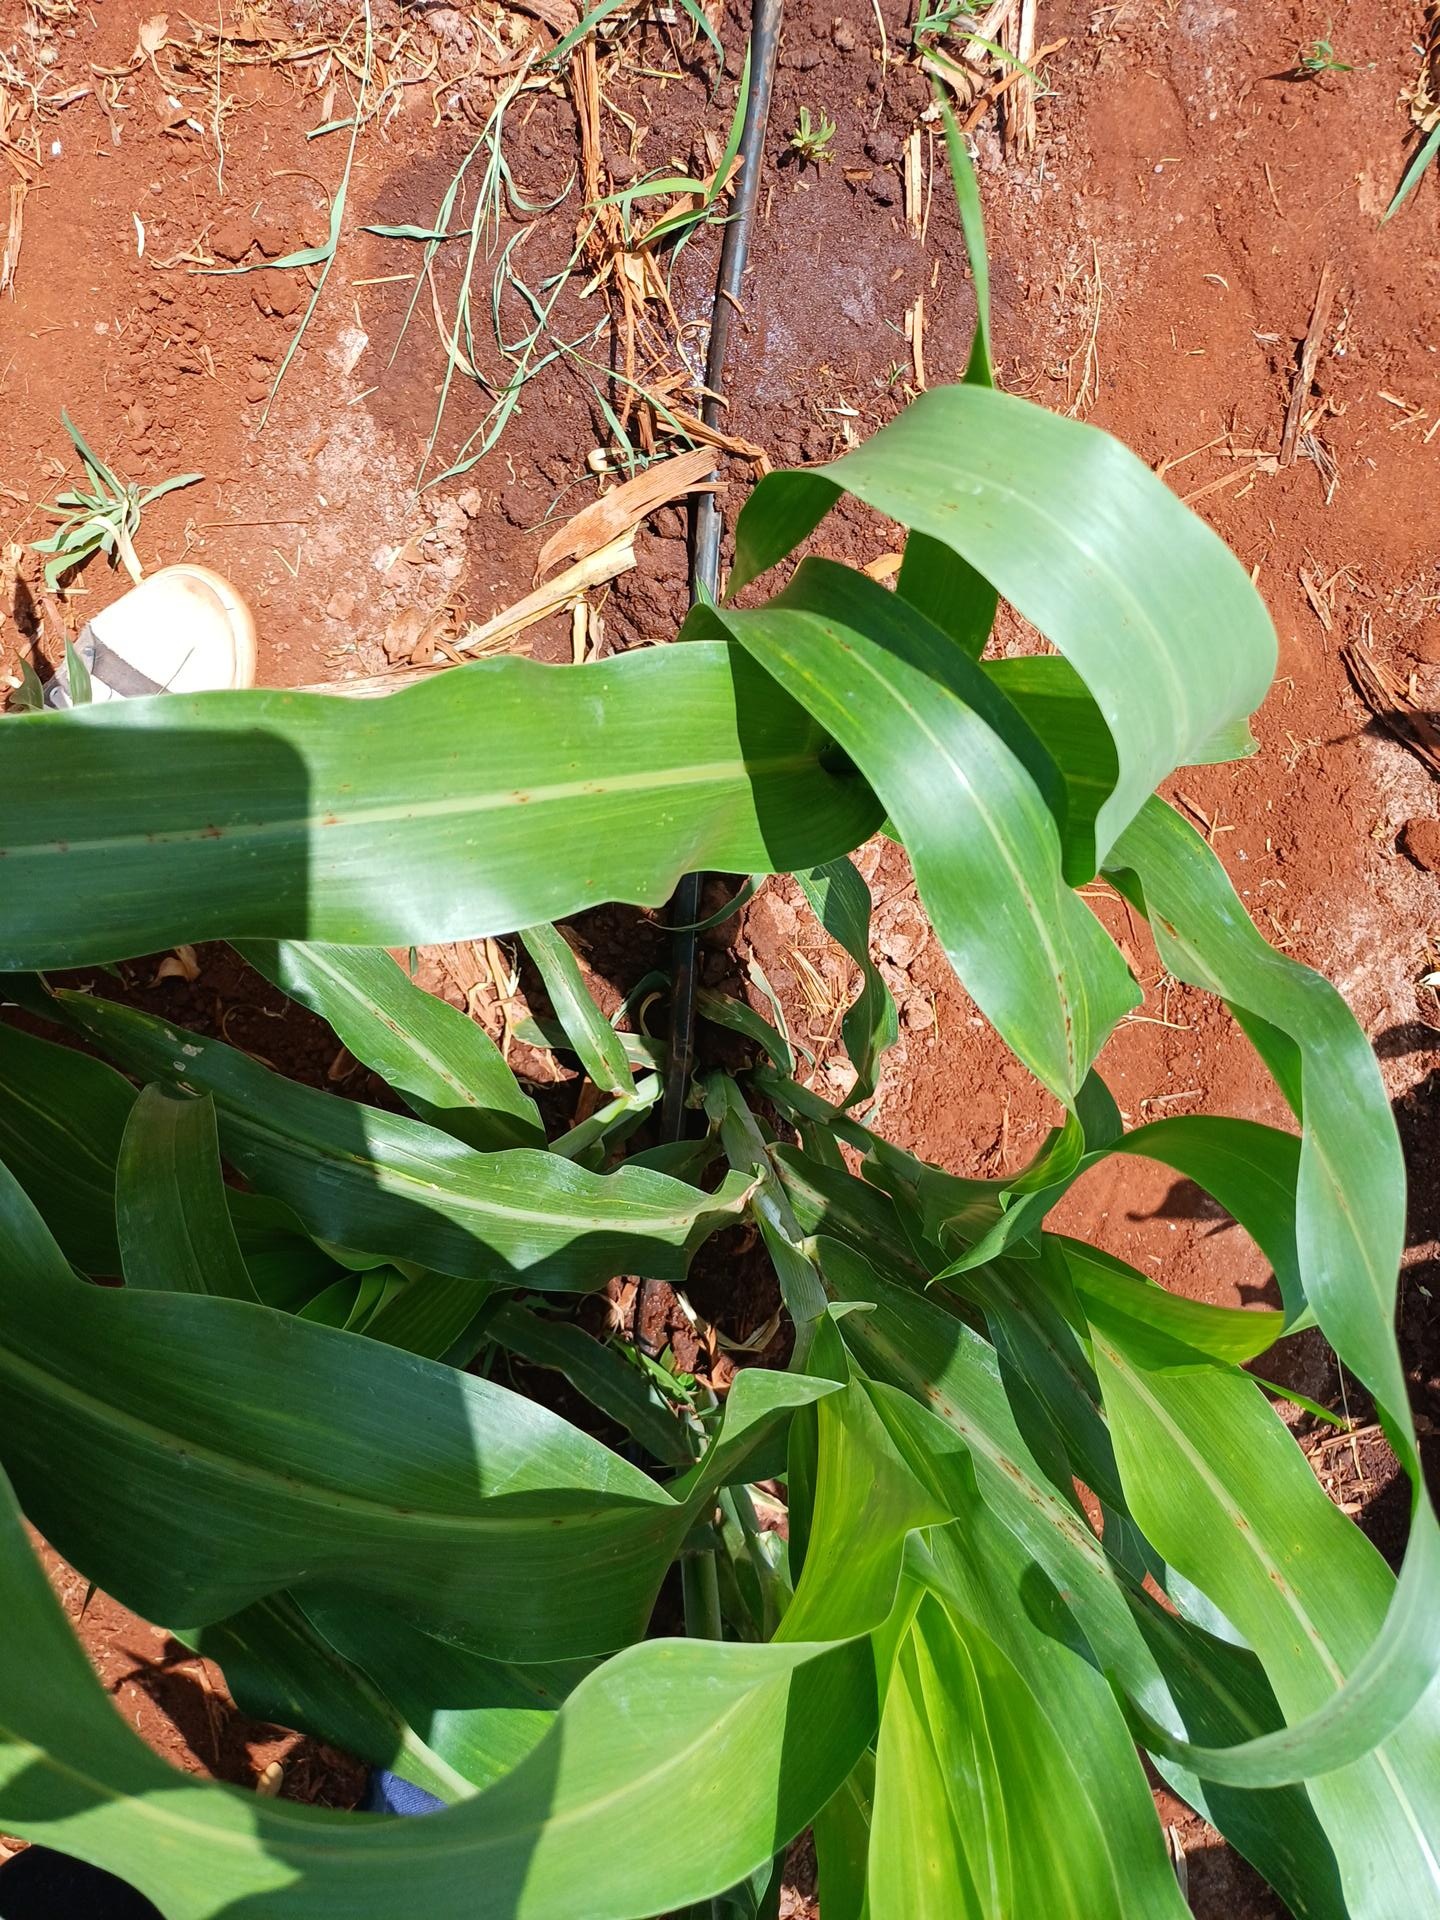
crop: sorghum
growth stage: vegetative
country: Kenya
